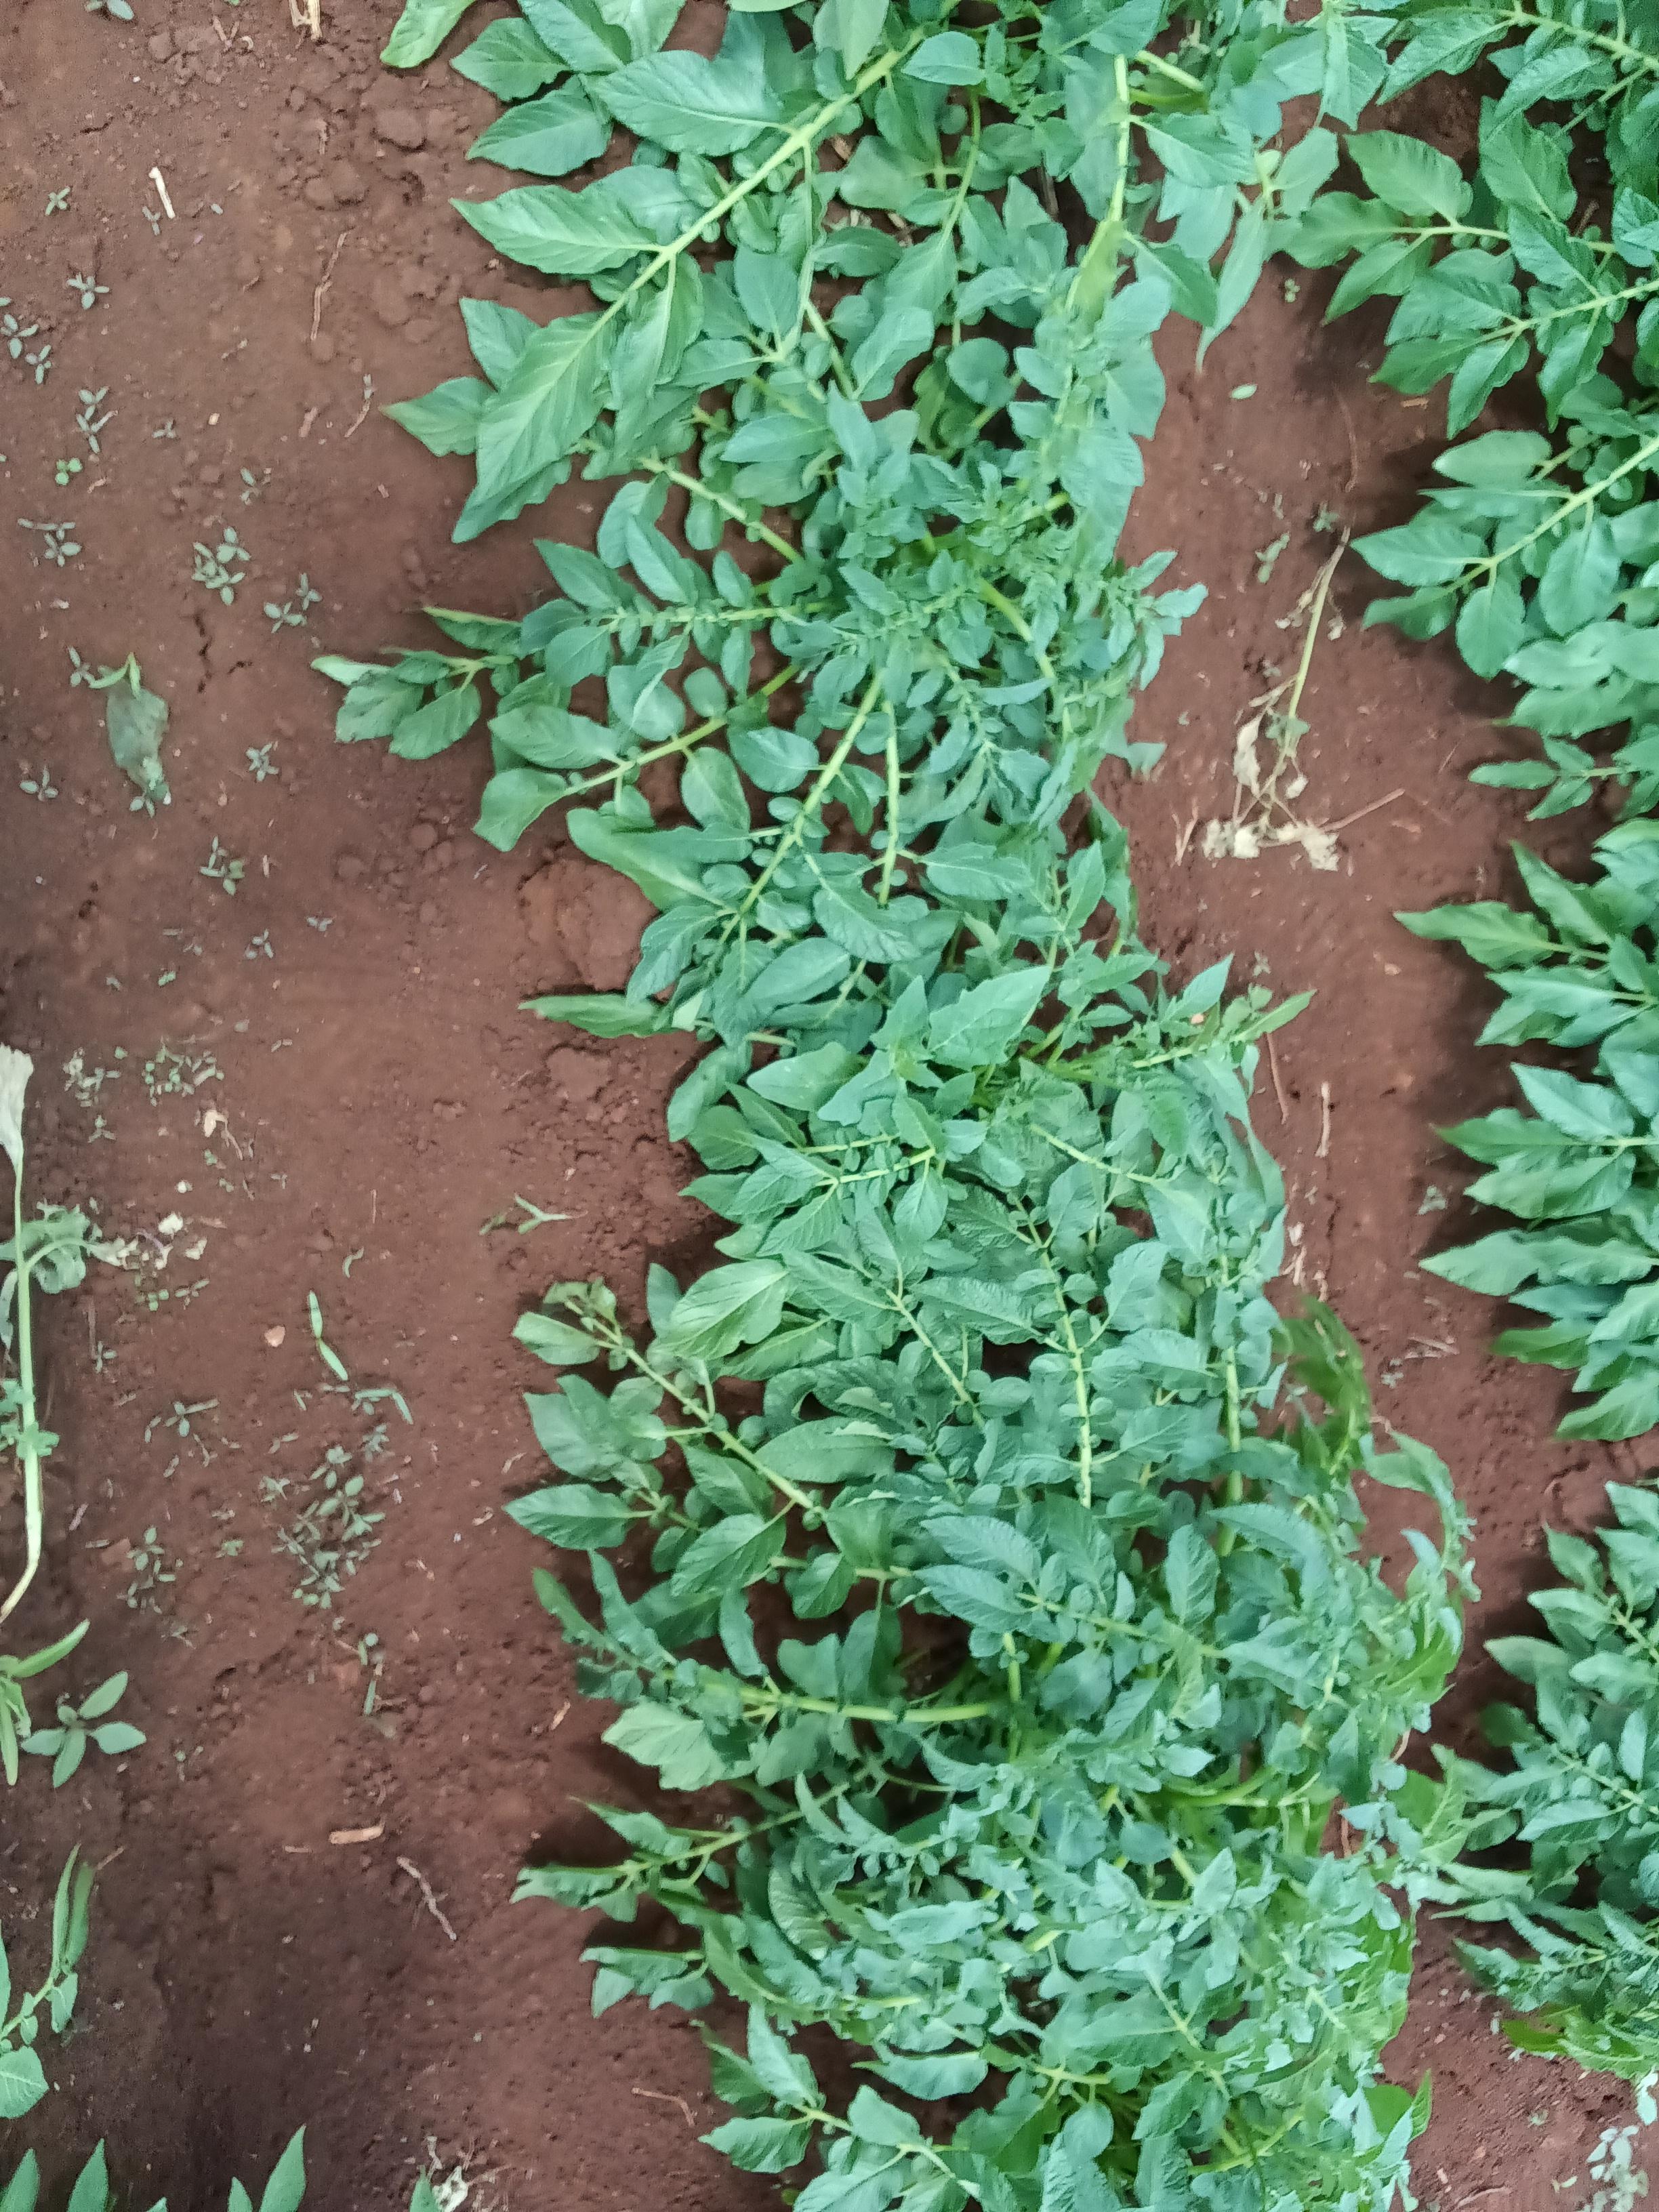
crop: potato
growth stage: vegetative
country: Kenya
